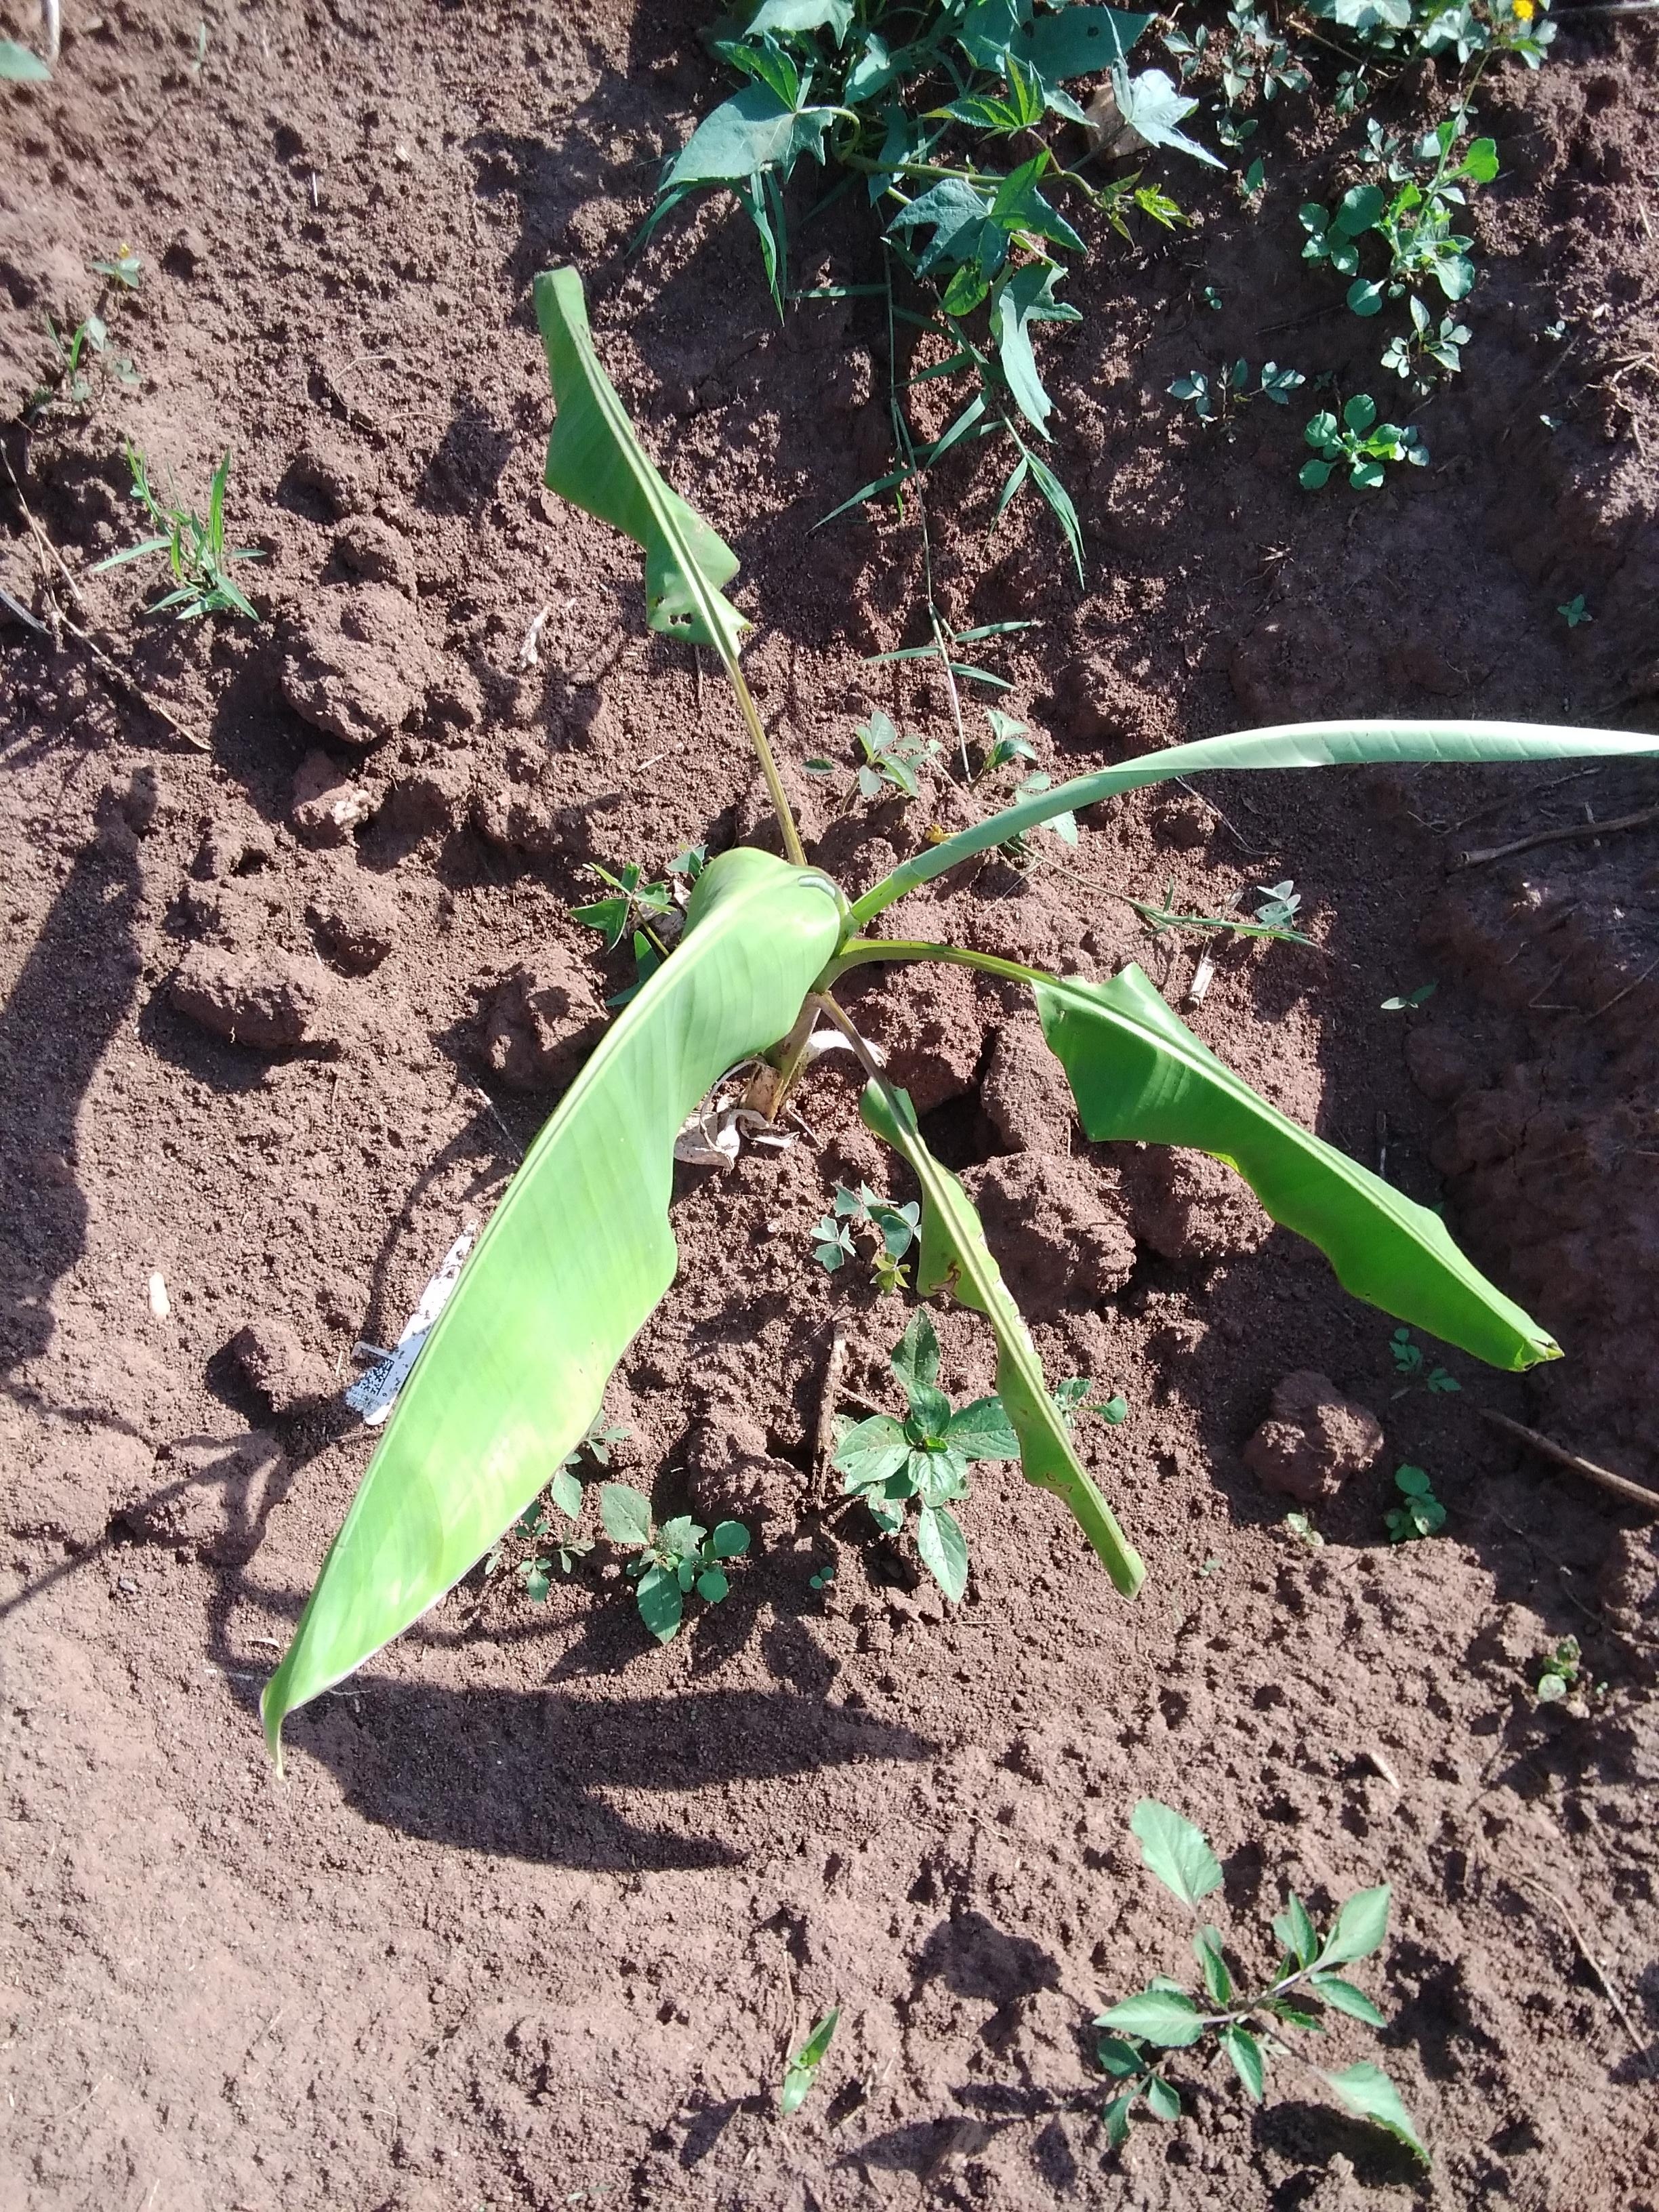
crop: banana
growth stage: vegetative
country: Tanzania
